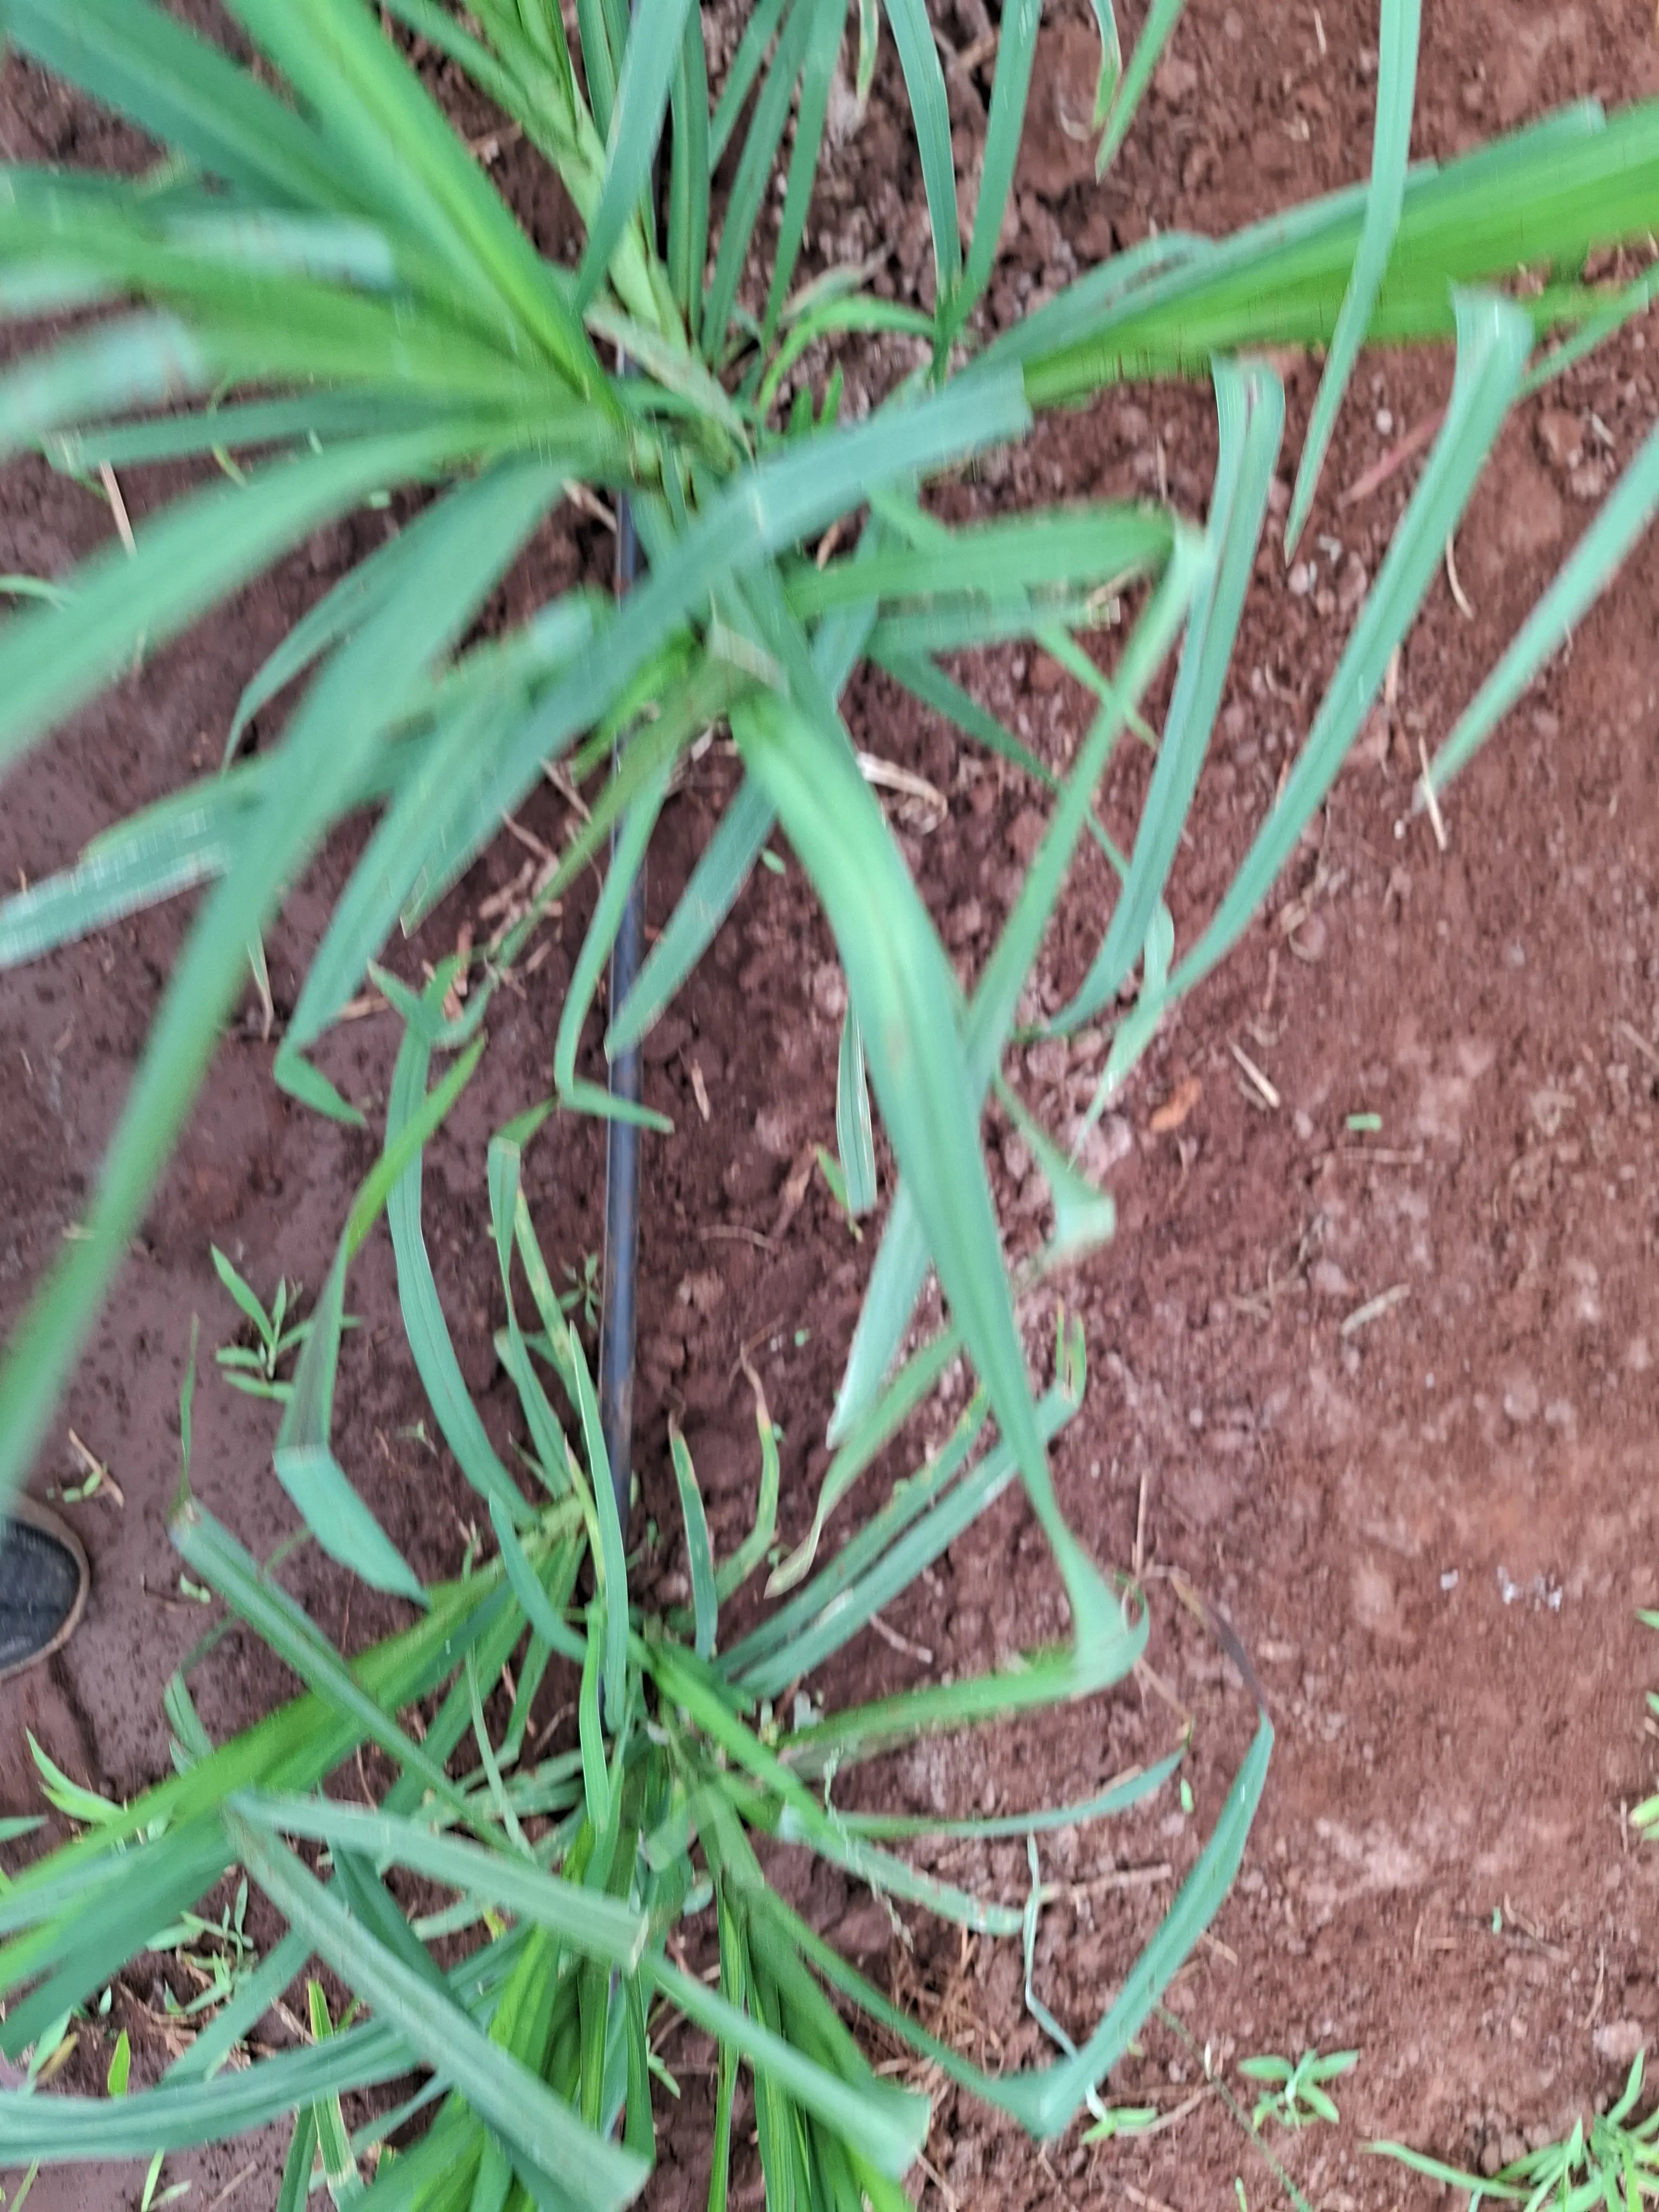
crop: finger millet
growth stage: vegetative
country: Kenya
